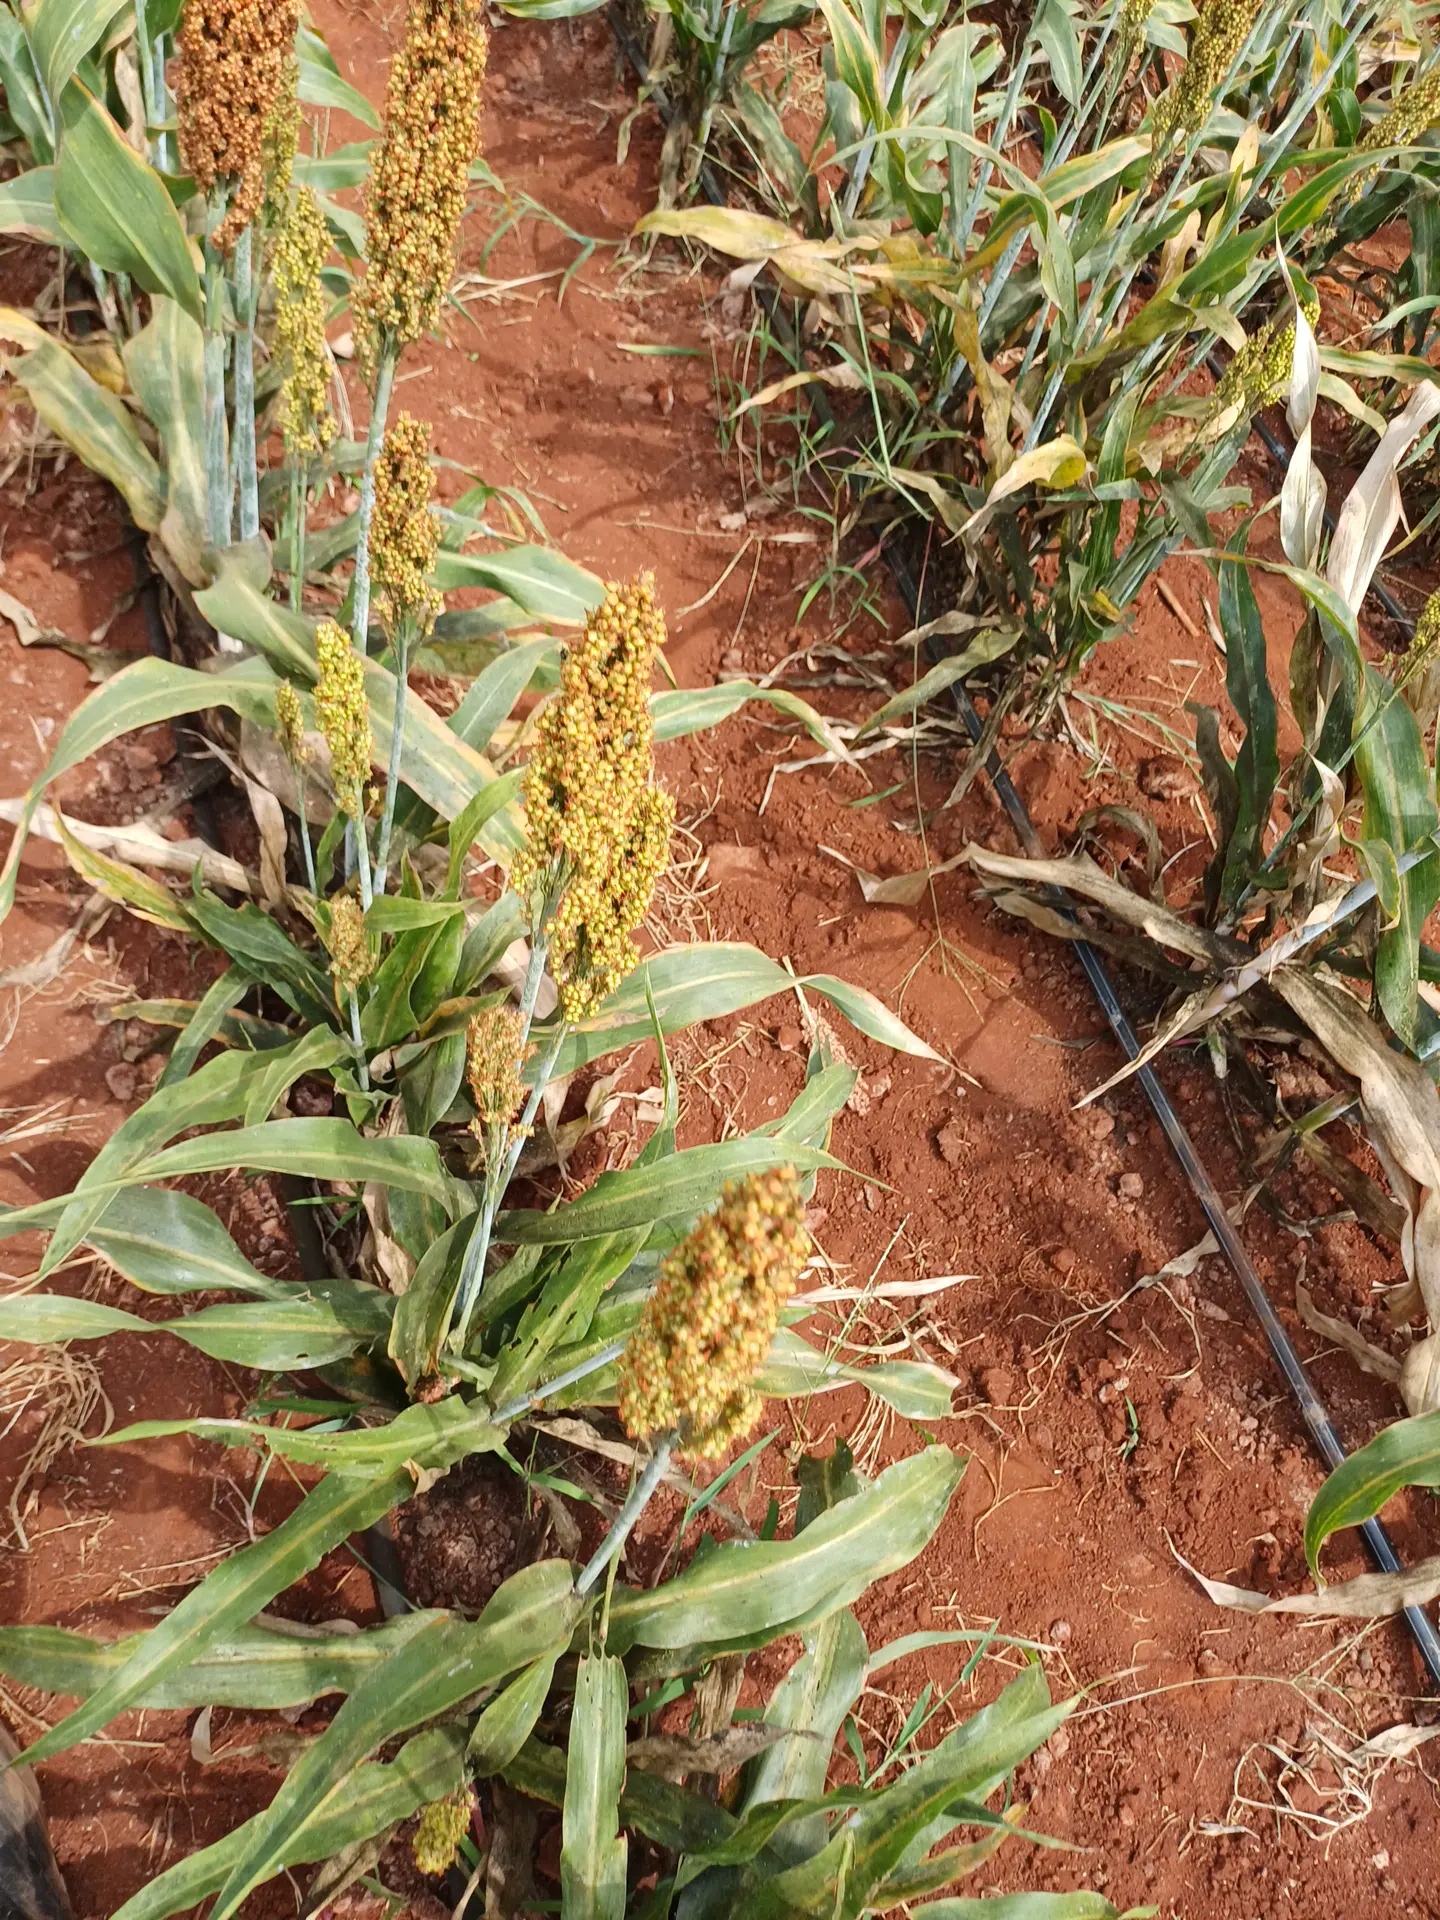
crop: sorghum
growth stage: filling grain
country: Kenya
